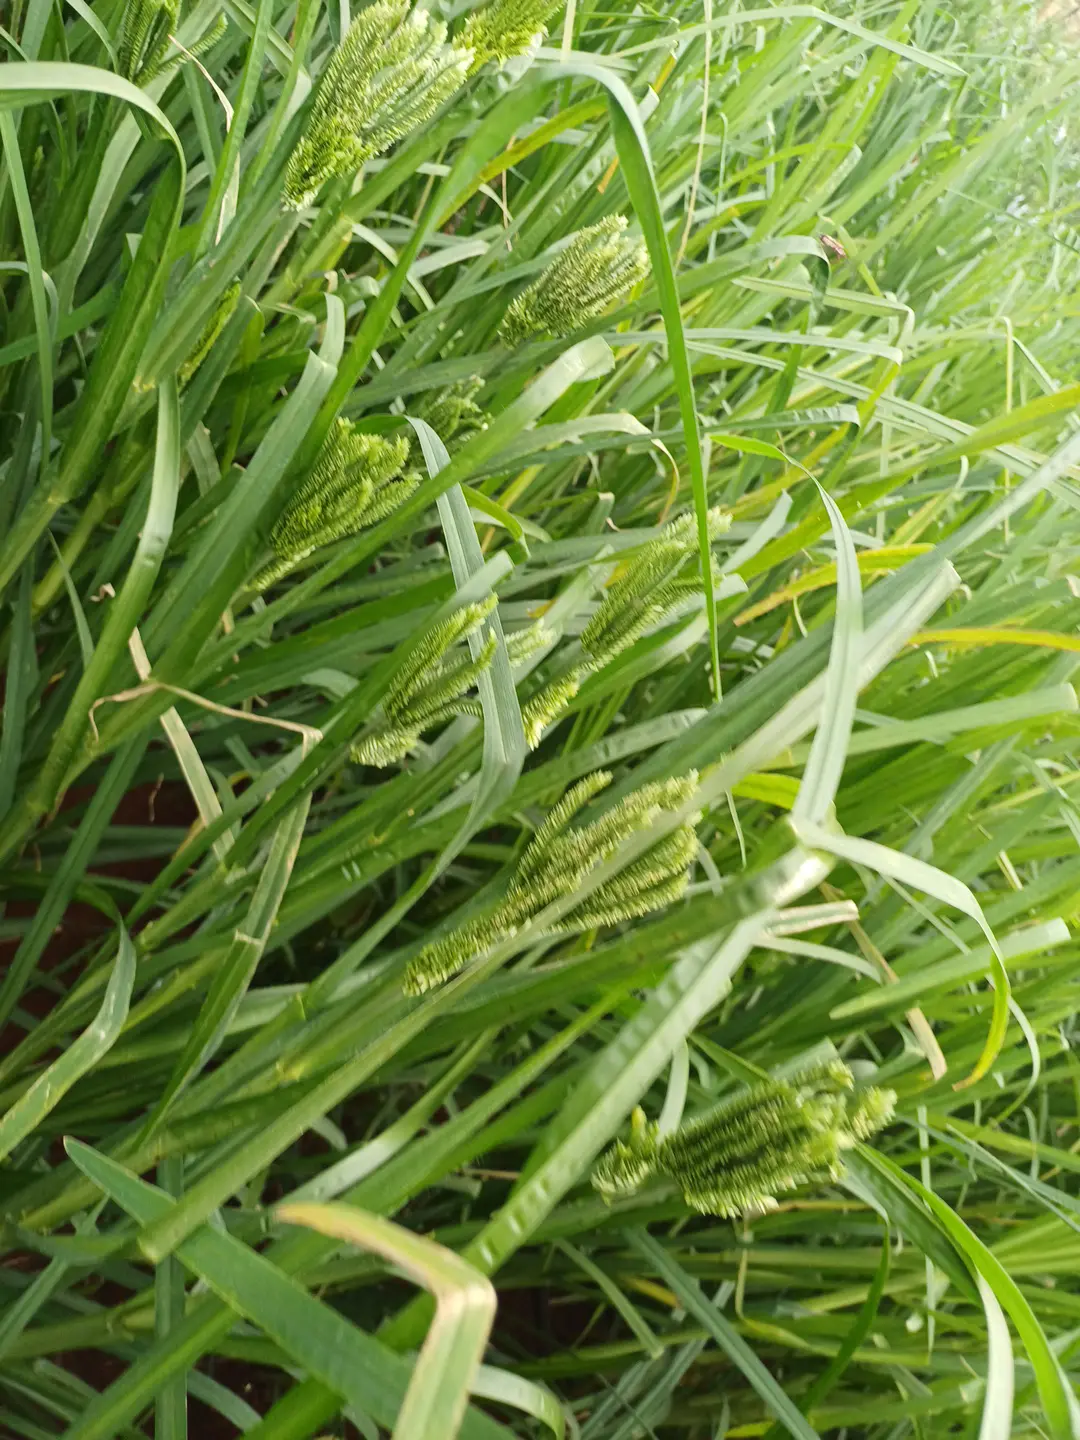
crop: finger millet
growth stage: flowering
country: Kenya
